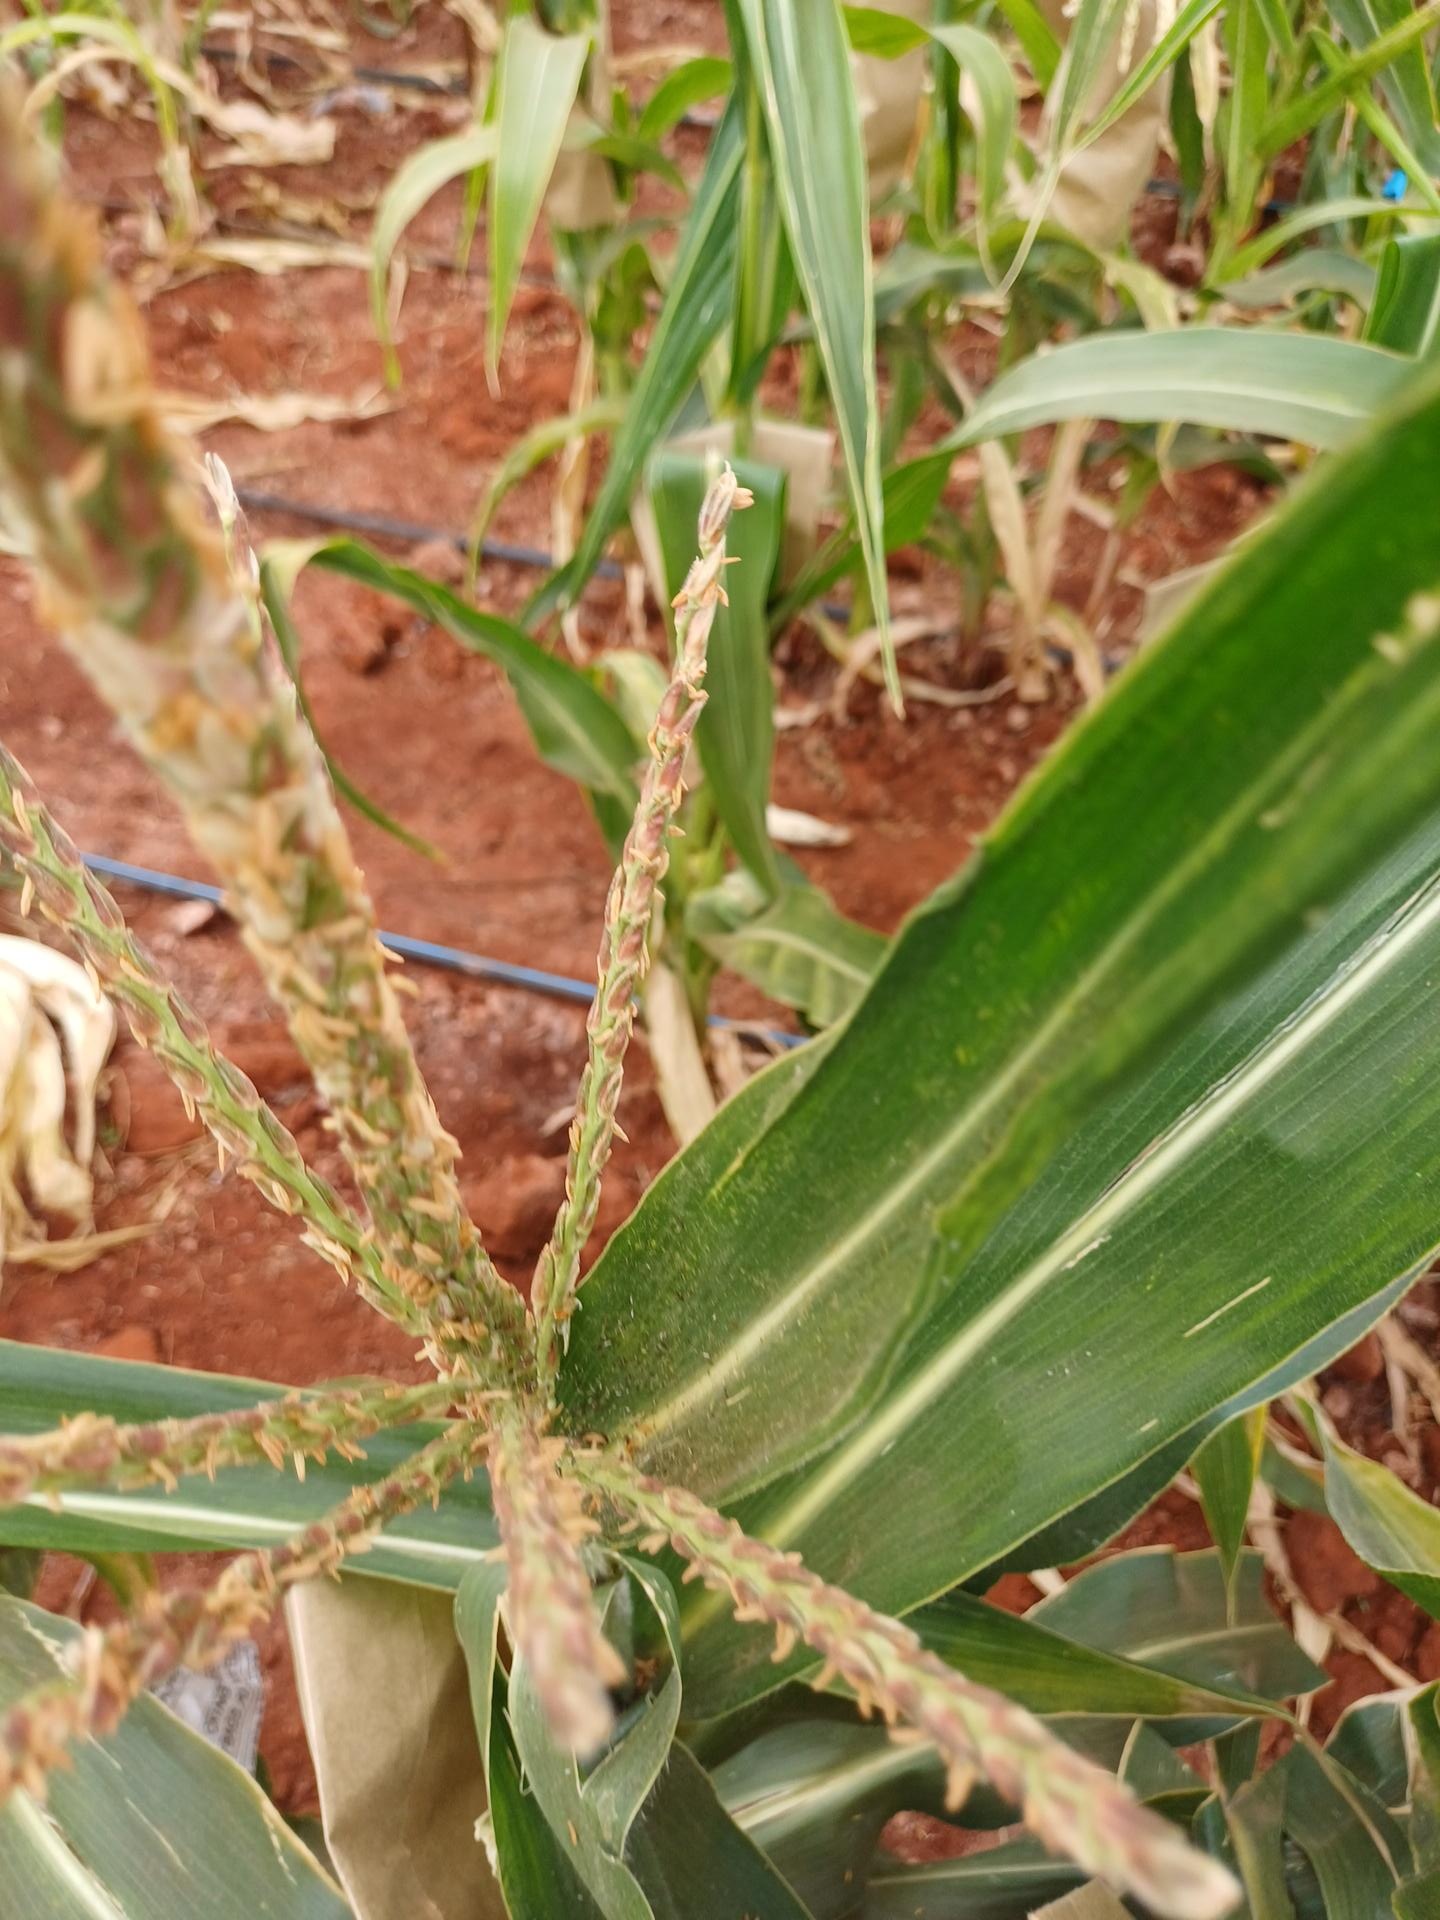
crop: maize
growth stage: flowering
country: Kenya
